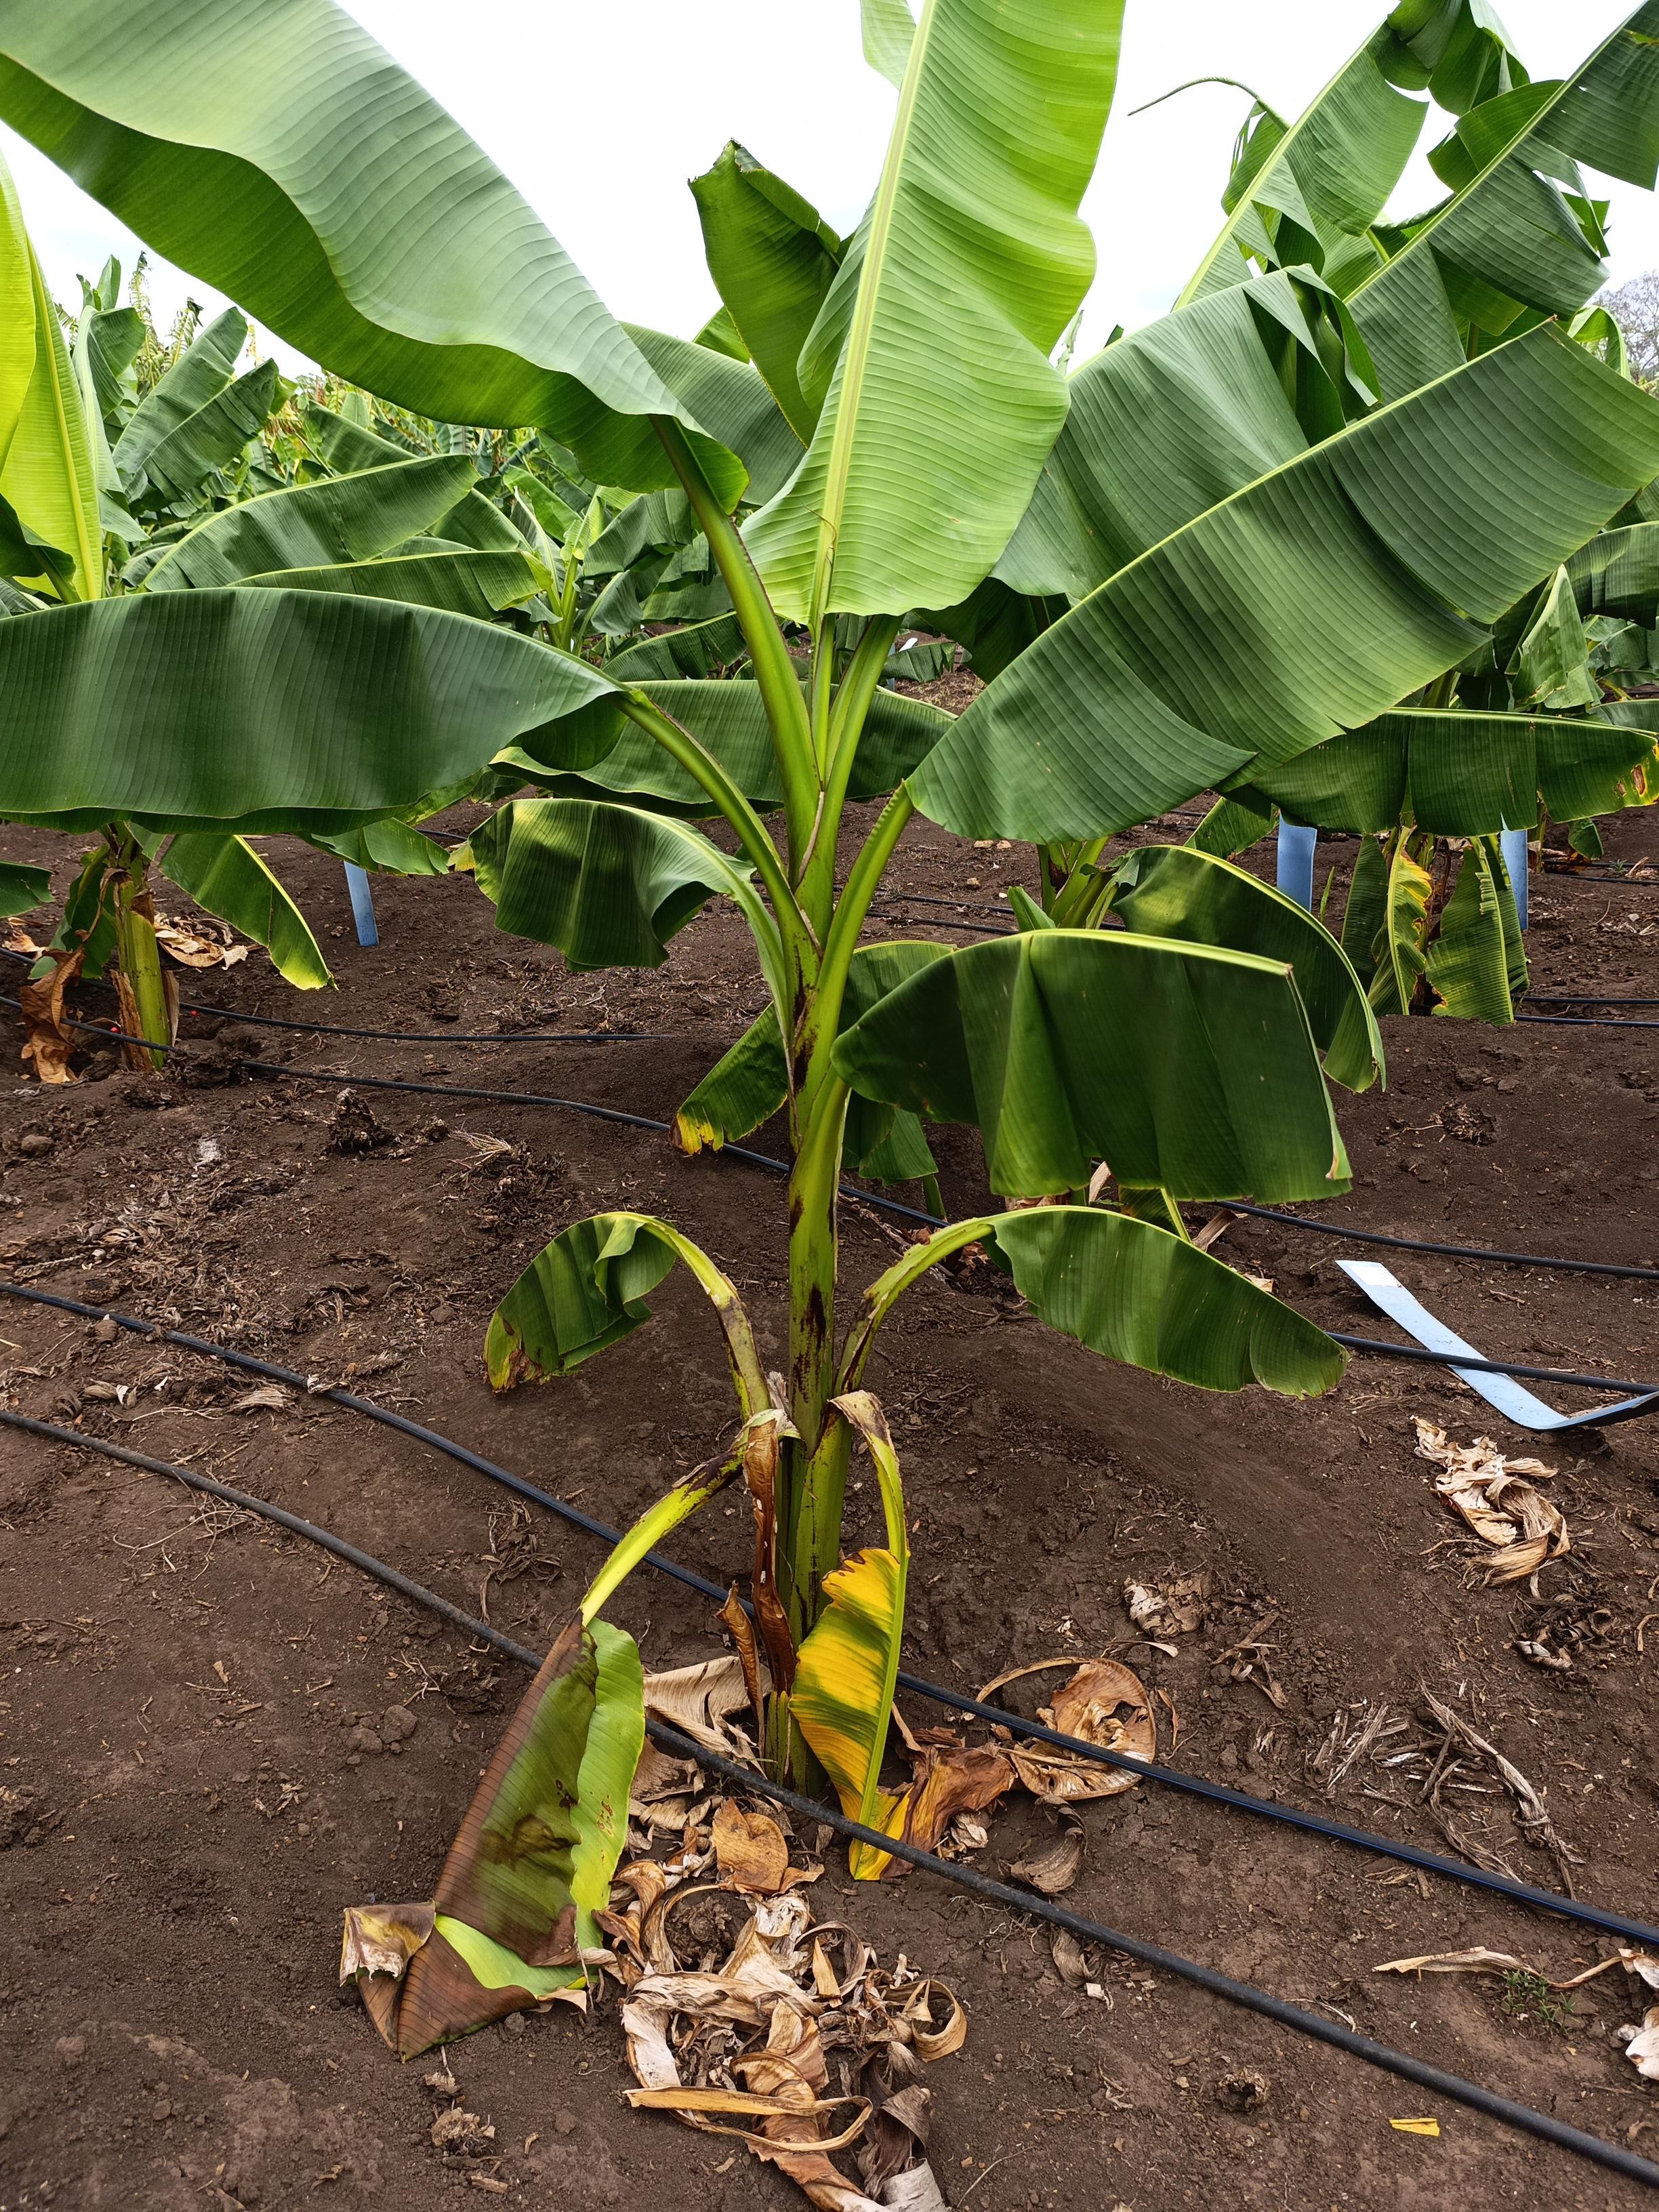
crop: banana
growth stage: vegetative
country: Tanzania
